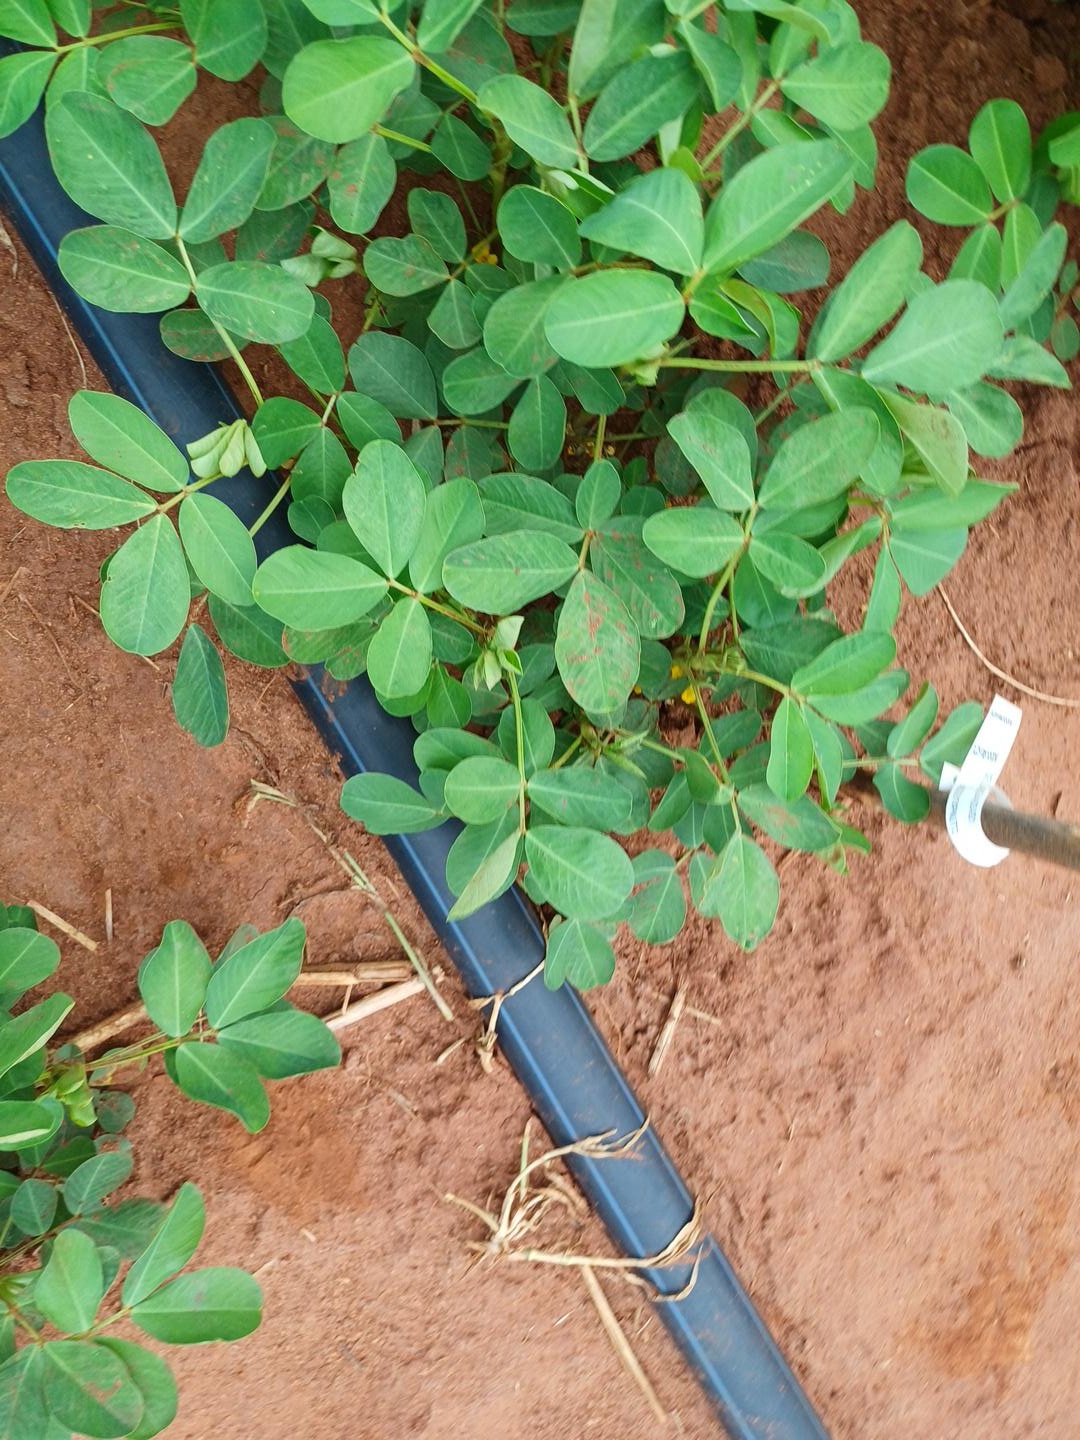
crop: groundnut
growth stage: flowering
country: Kenya
